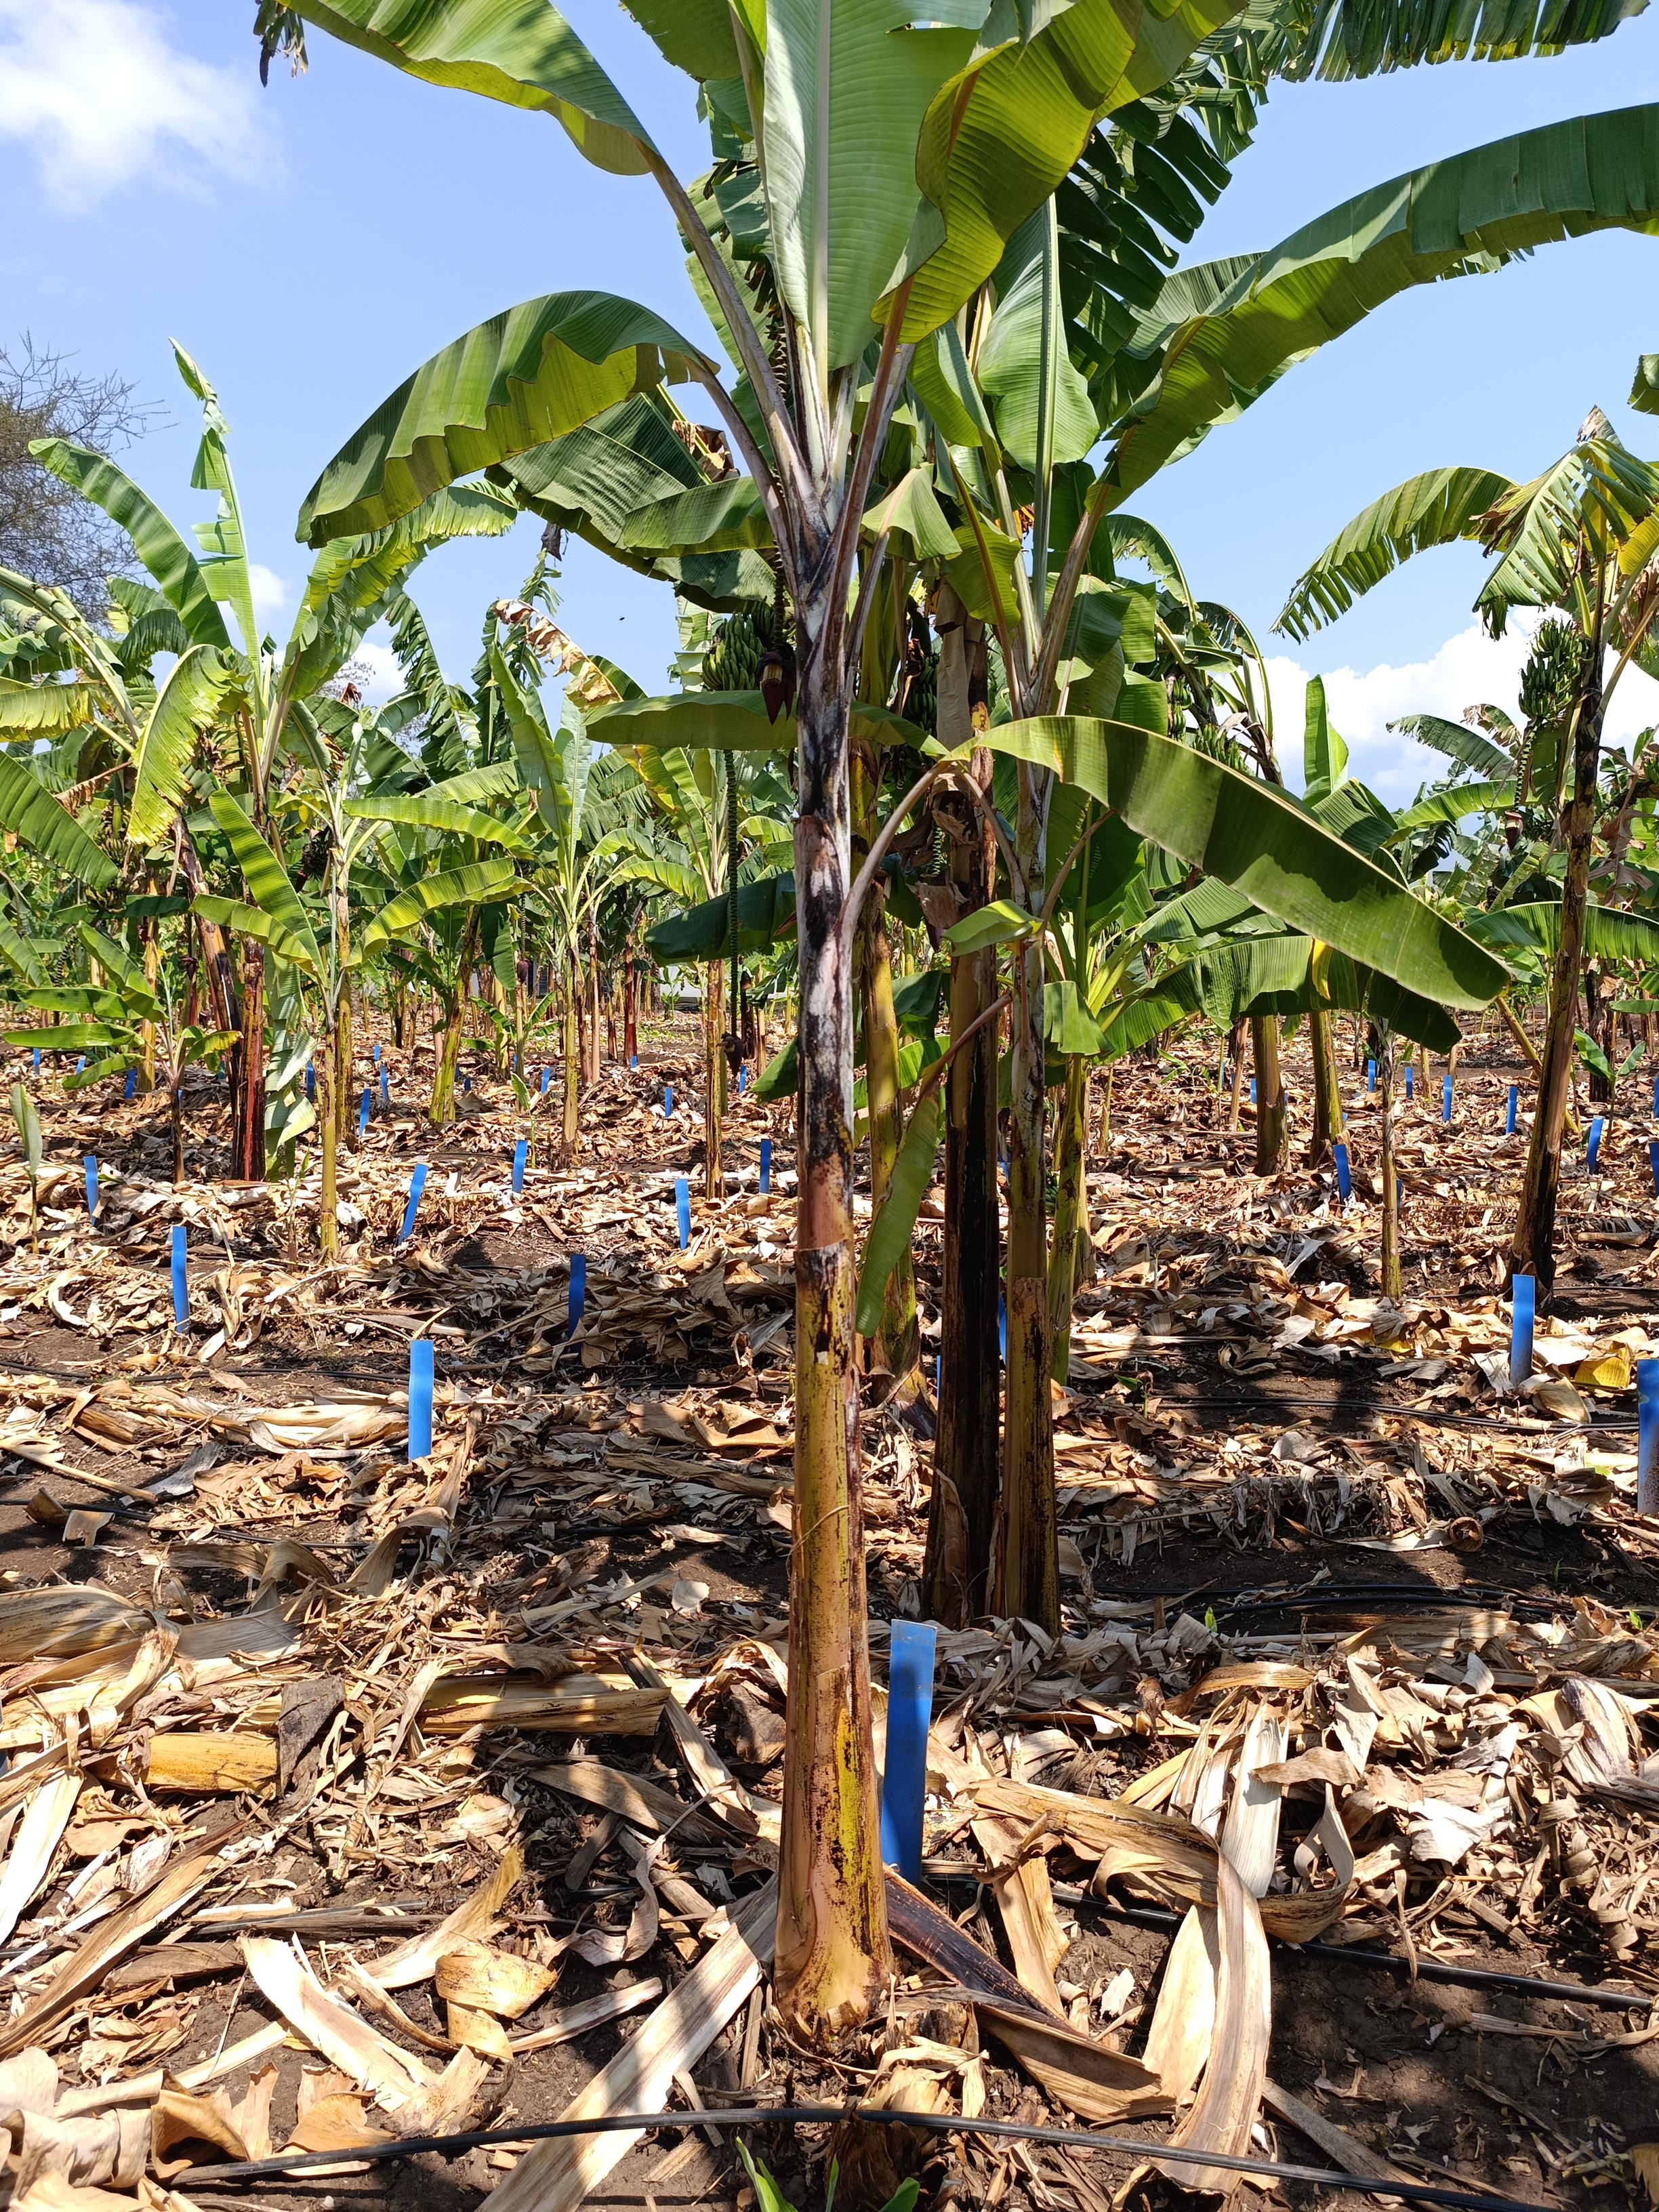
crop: banana
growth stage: vegetative
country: Tanzania
